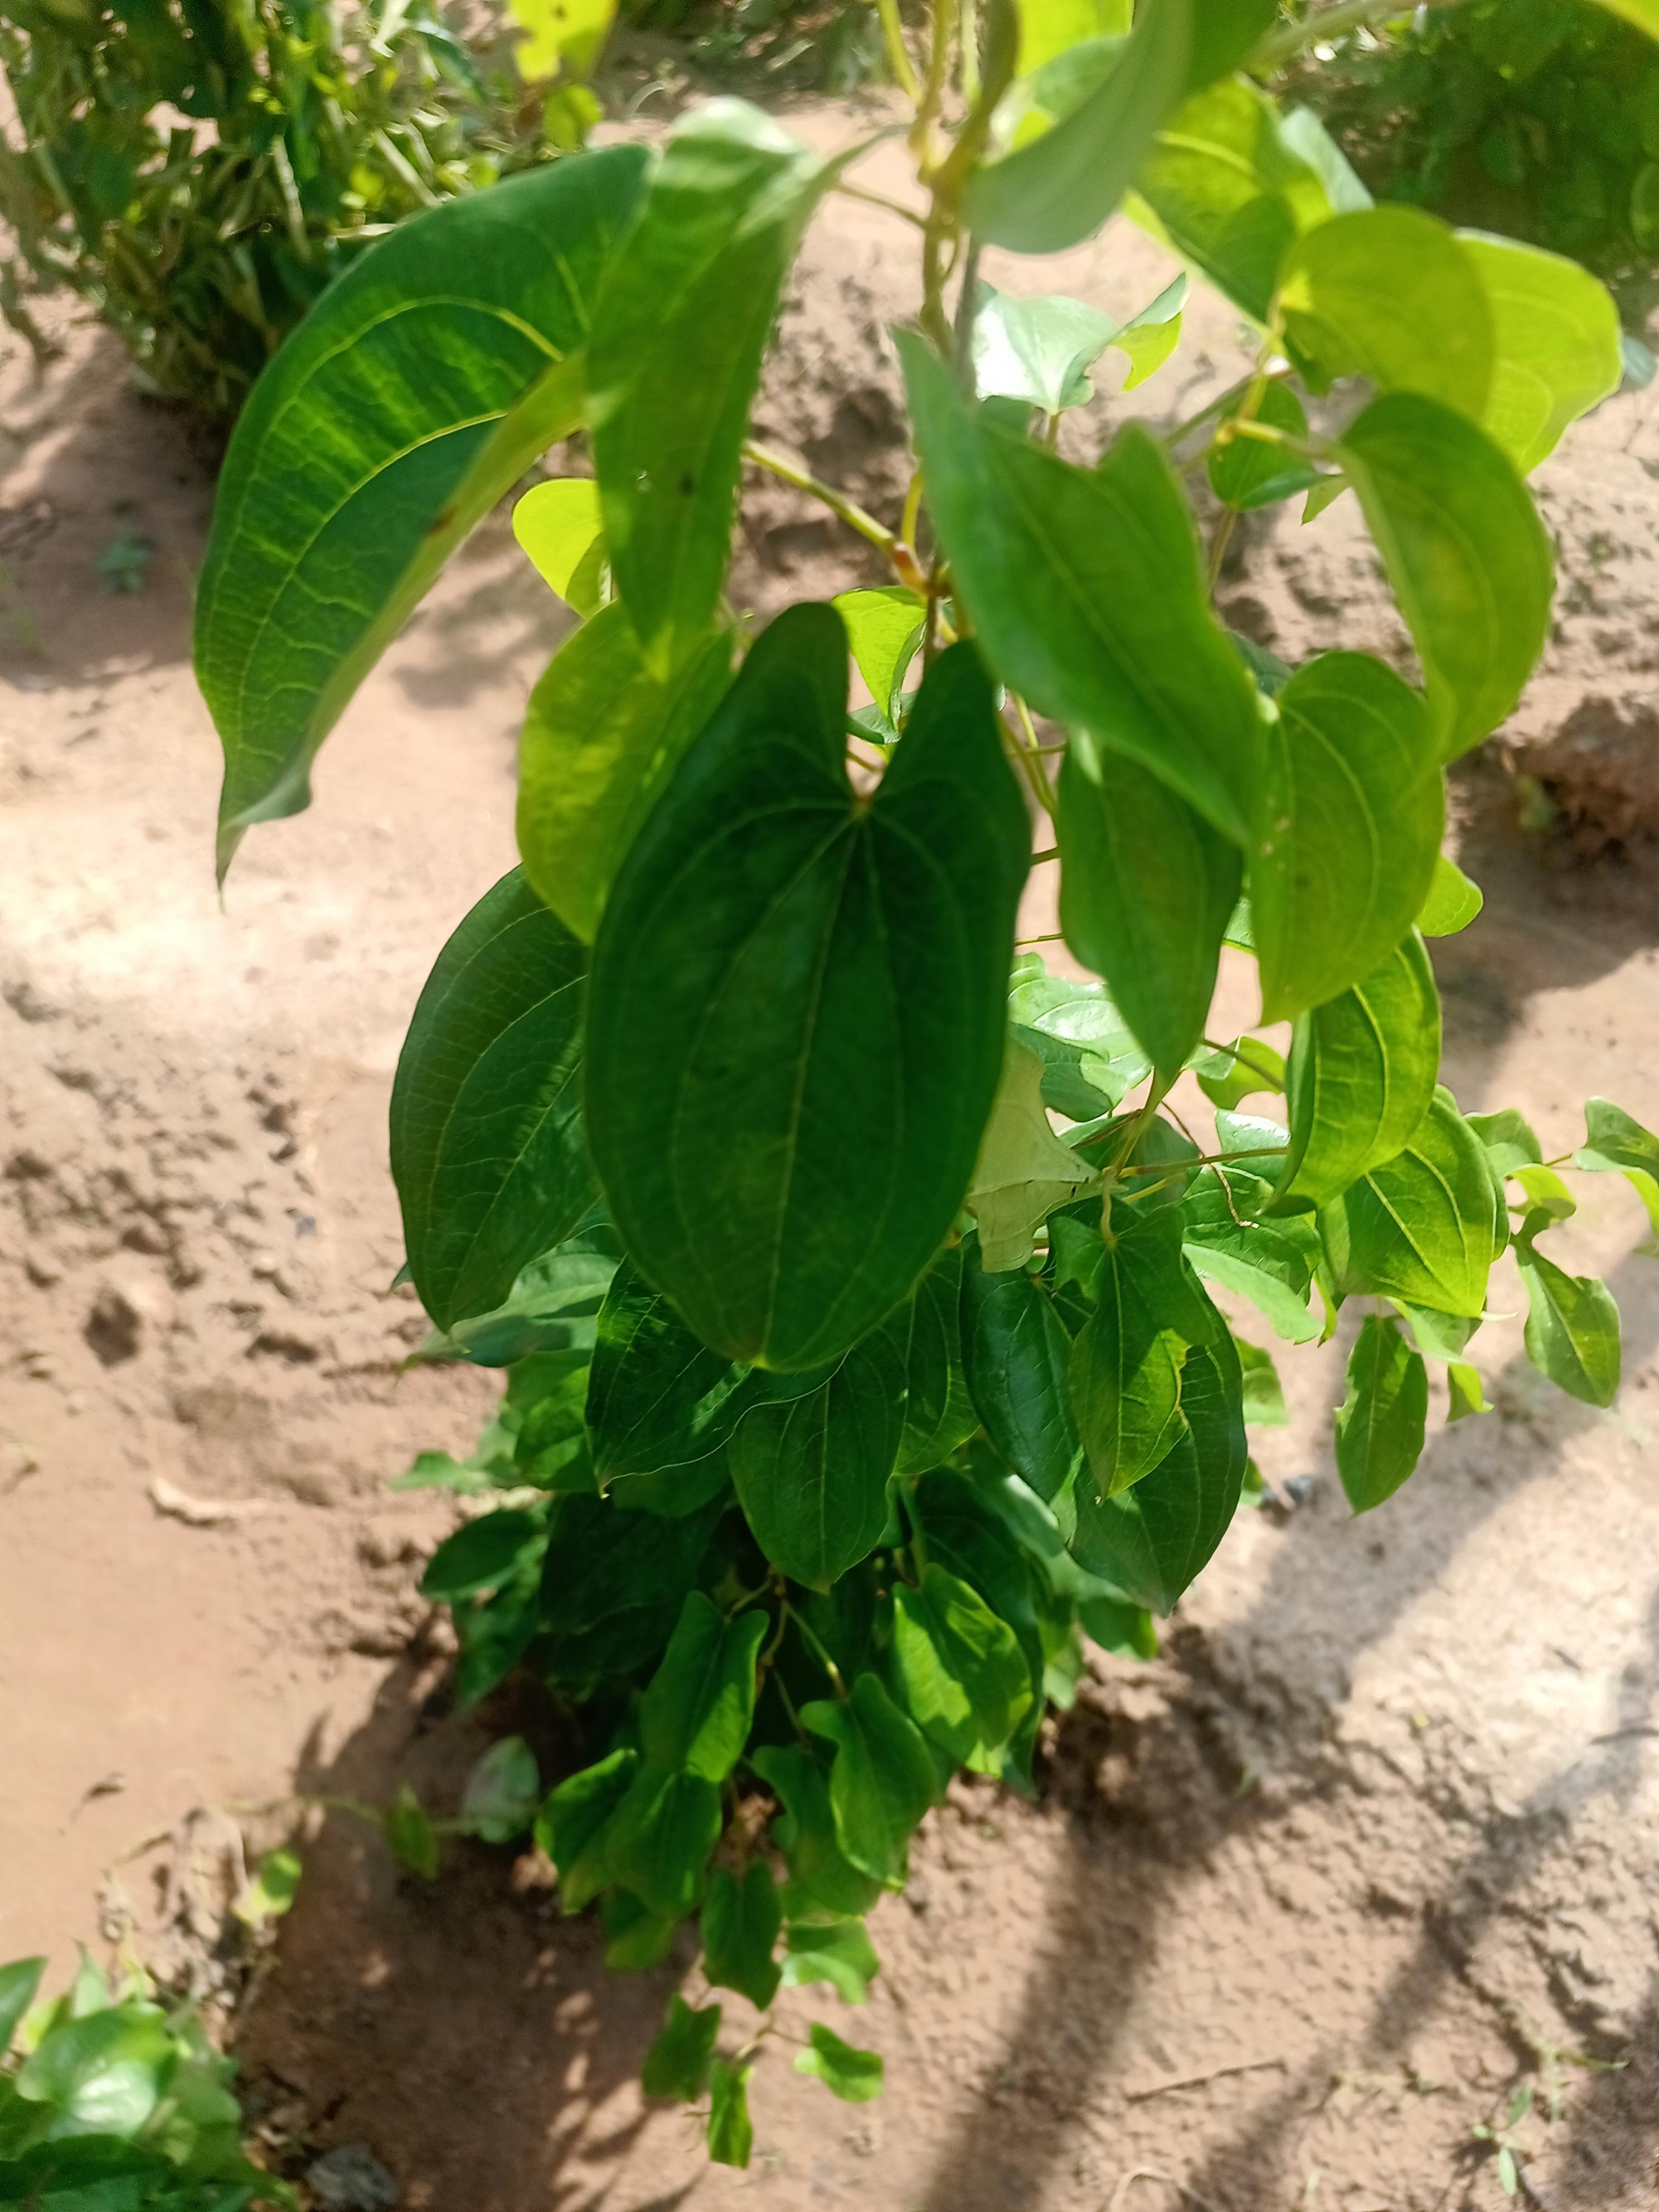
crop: yam
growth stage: vegetative
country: Nigeria
